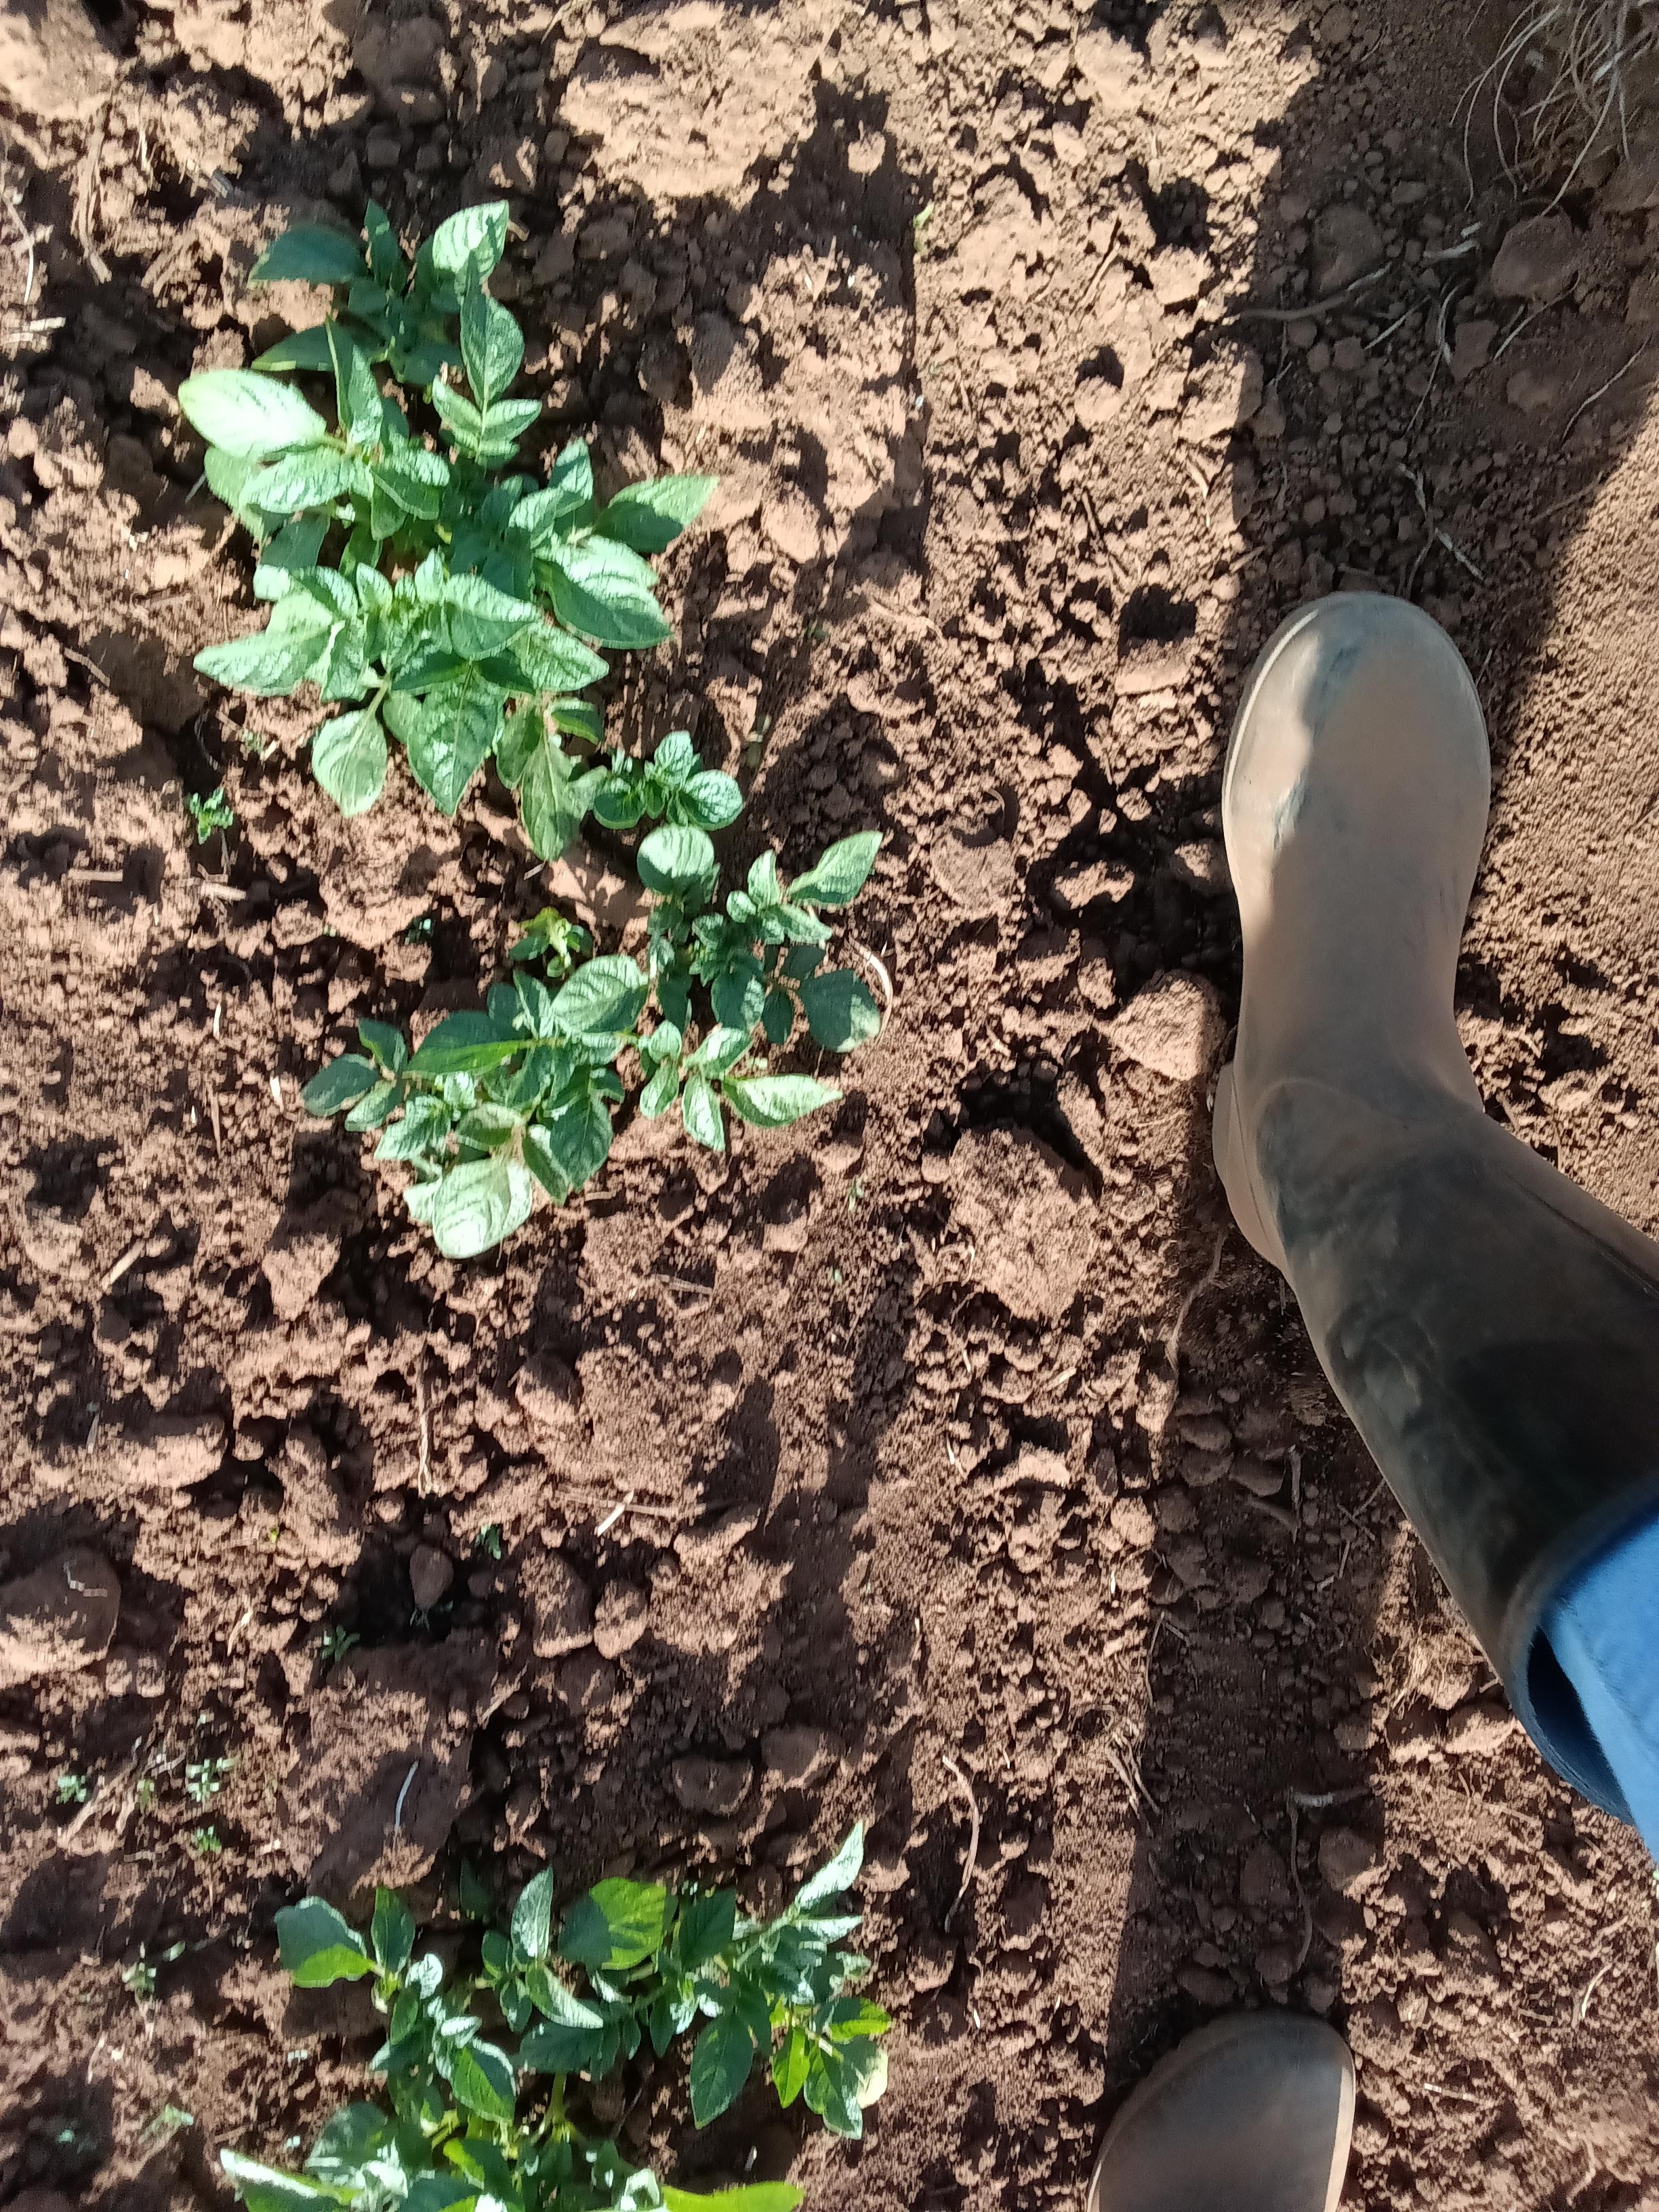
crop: potato
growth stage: vegetative
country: Kenya
